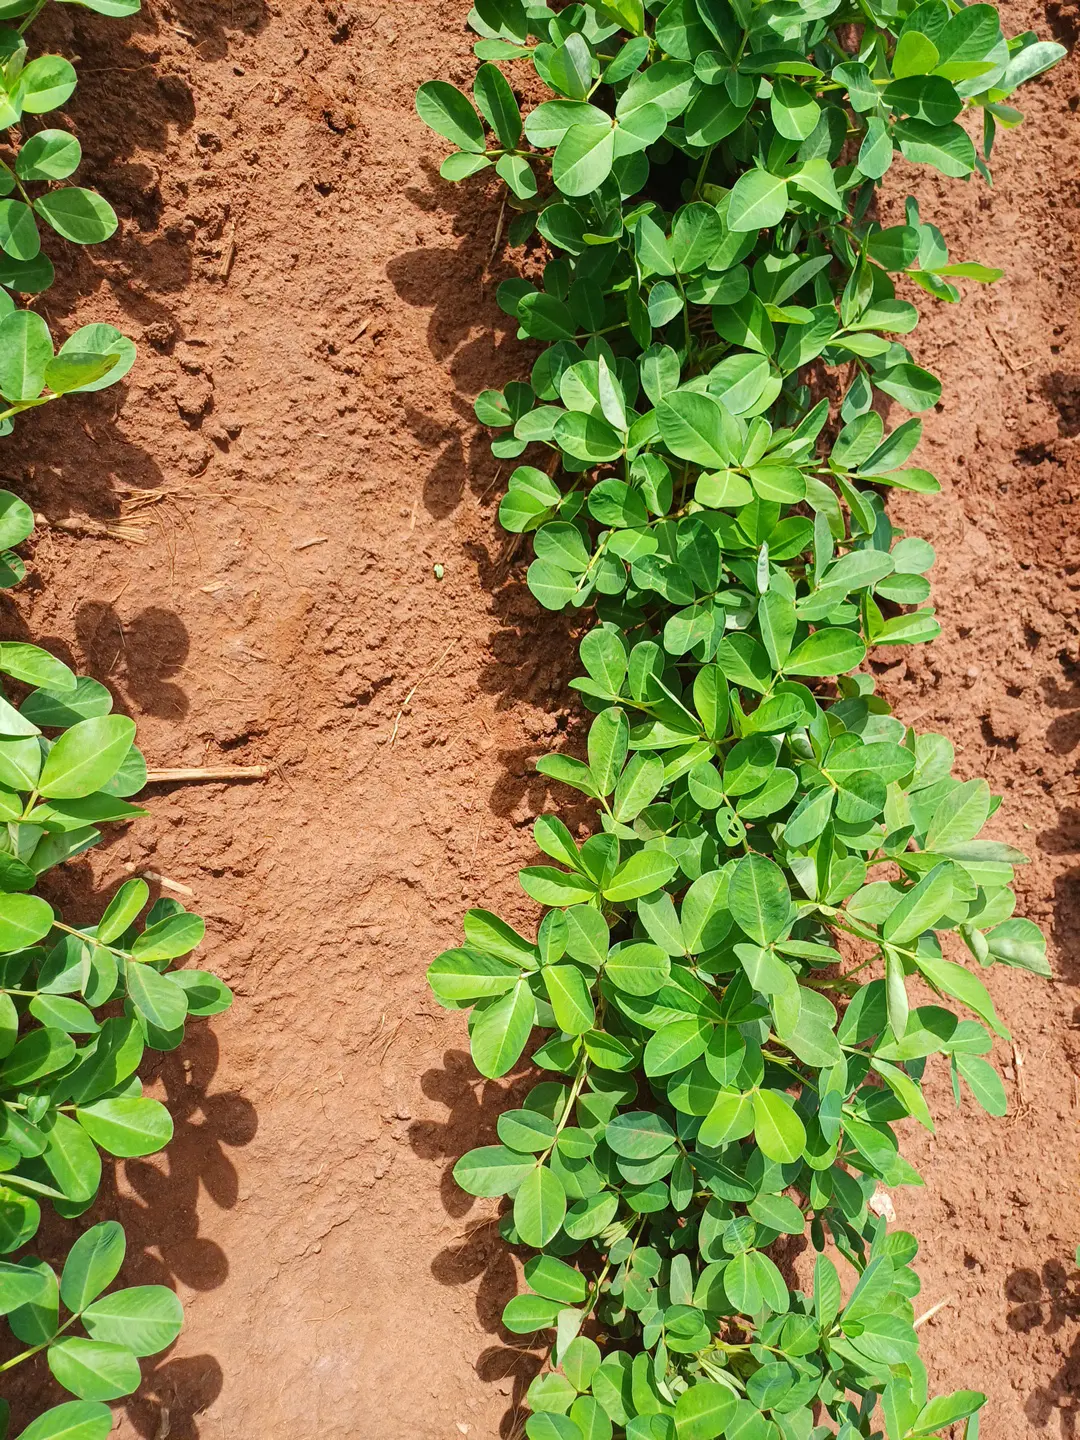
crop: groundnut
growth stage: flowering
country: Kenya
